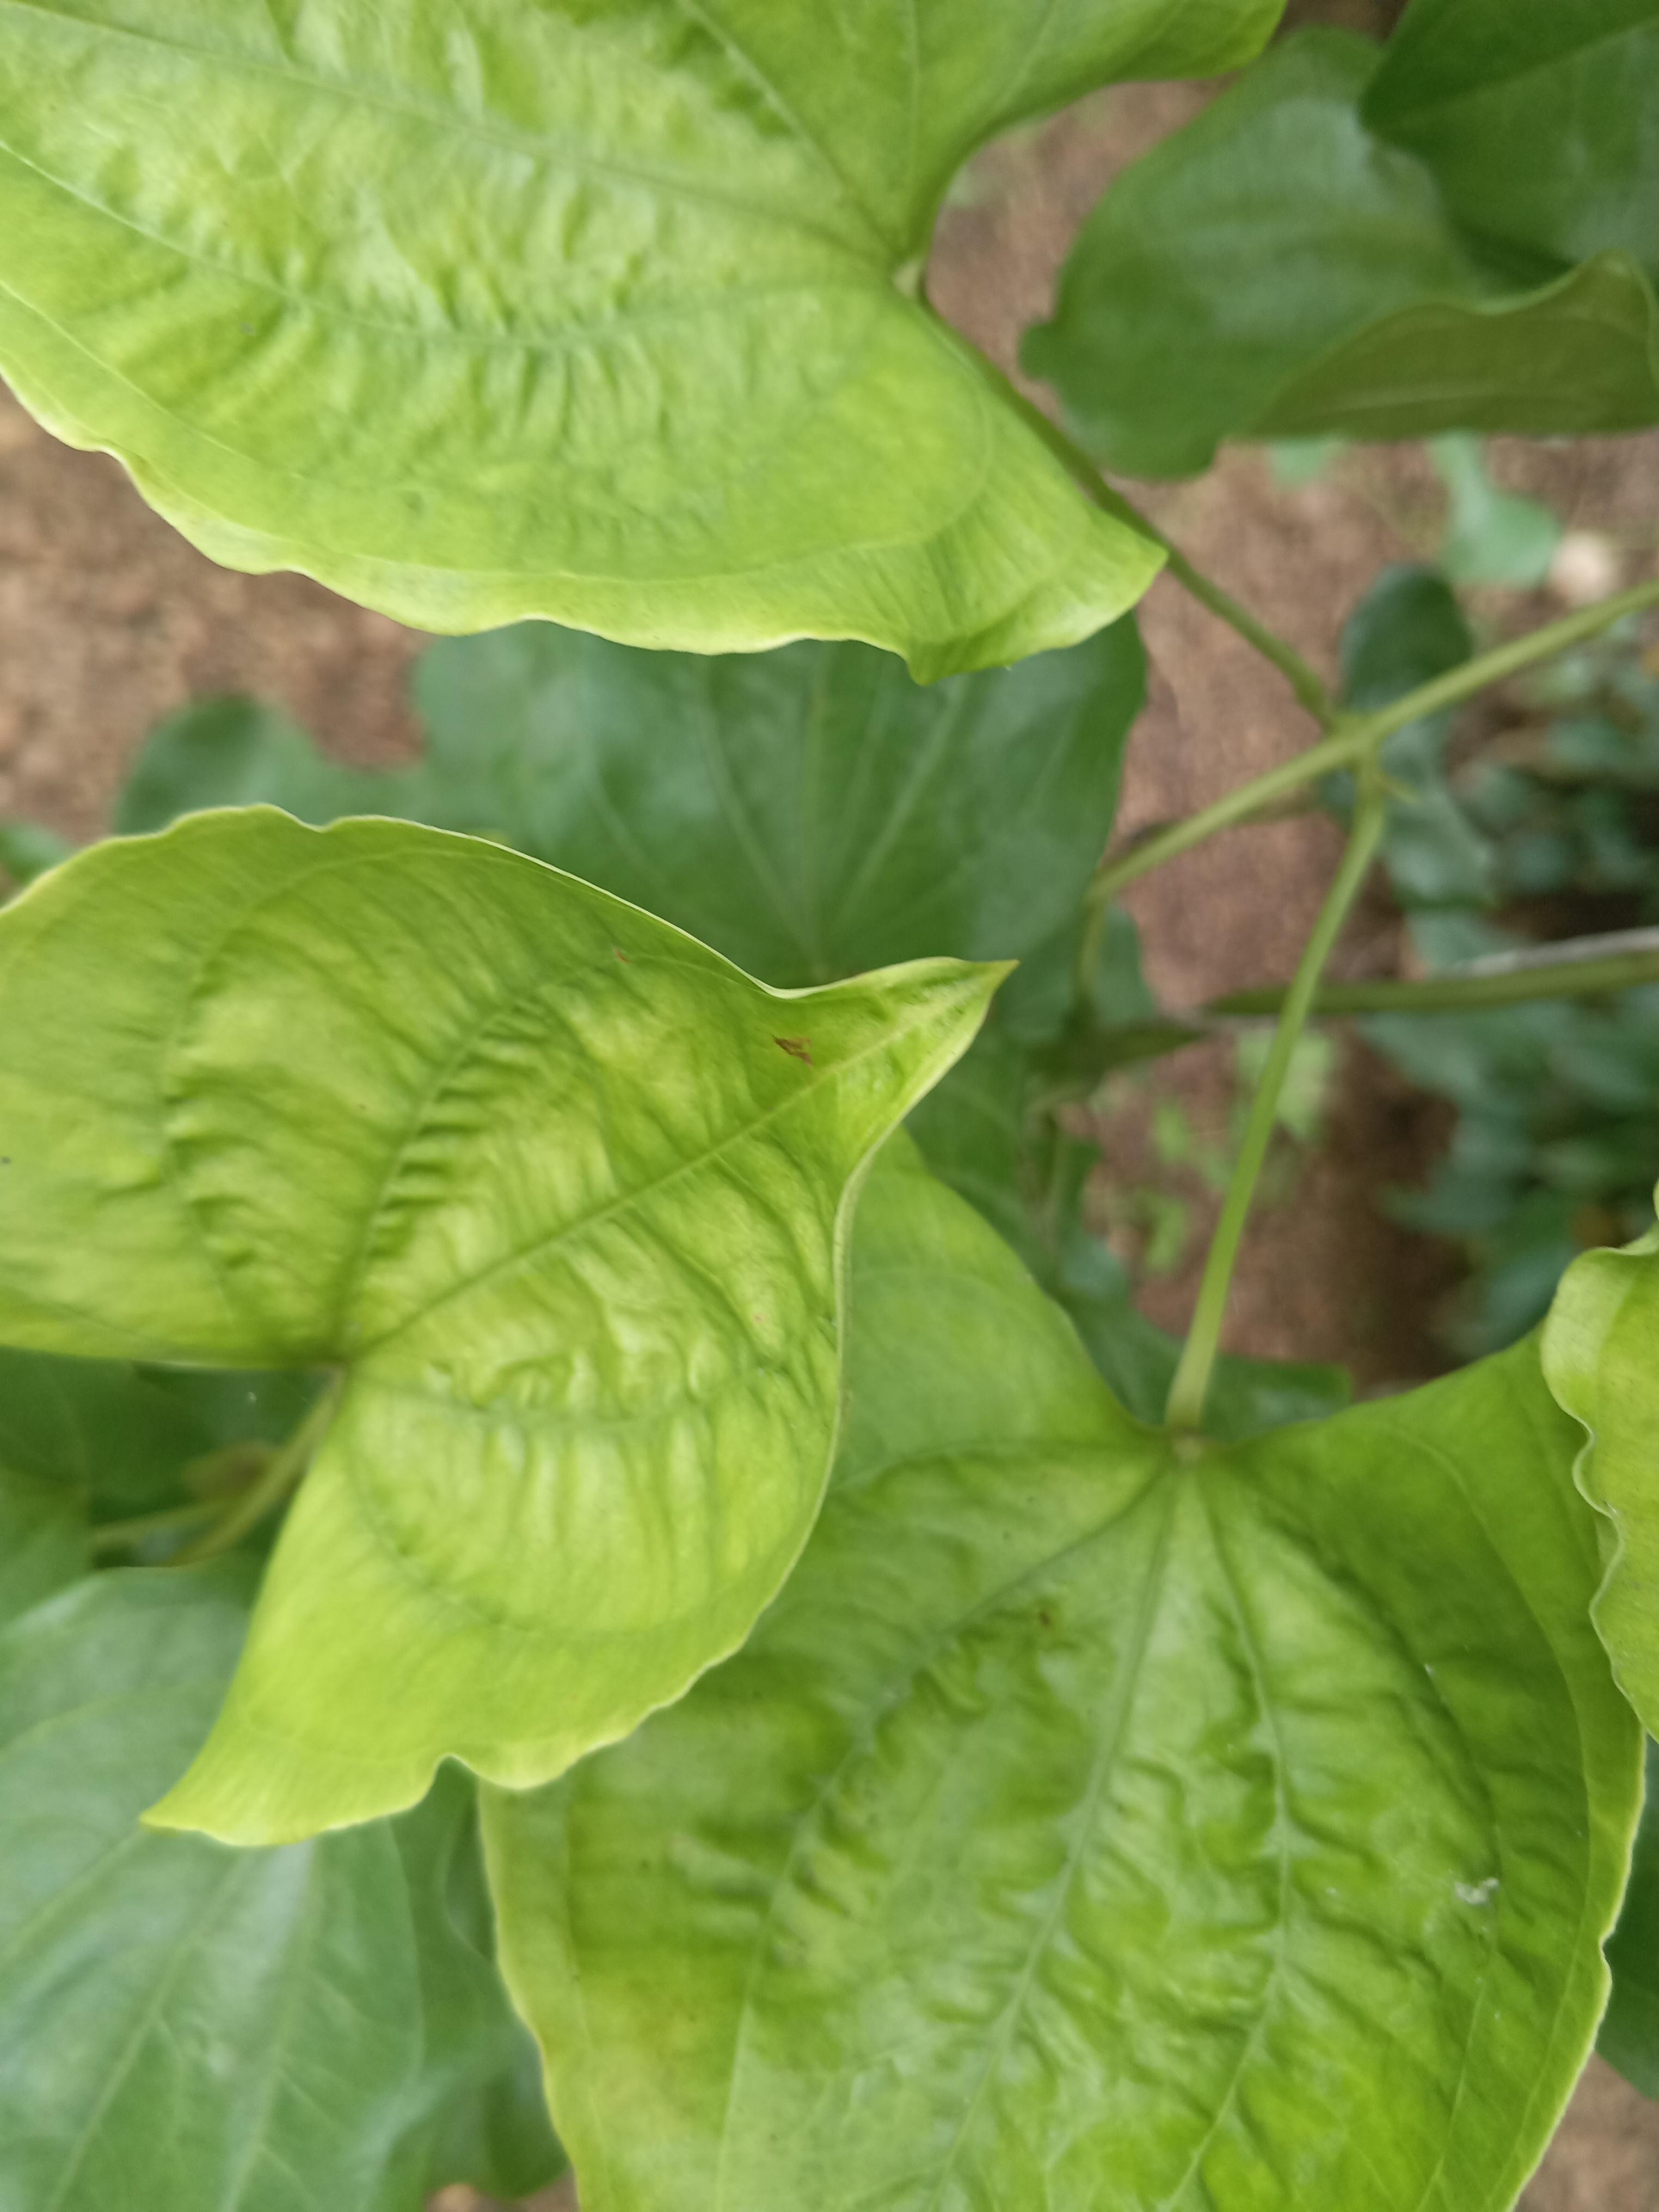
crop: yam
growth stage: vegetative
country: Nigeria
